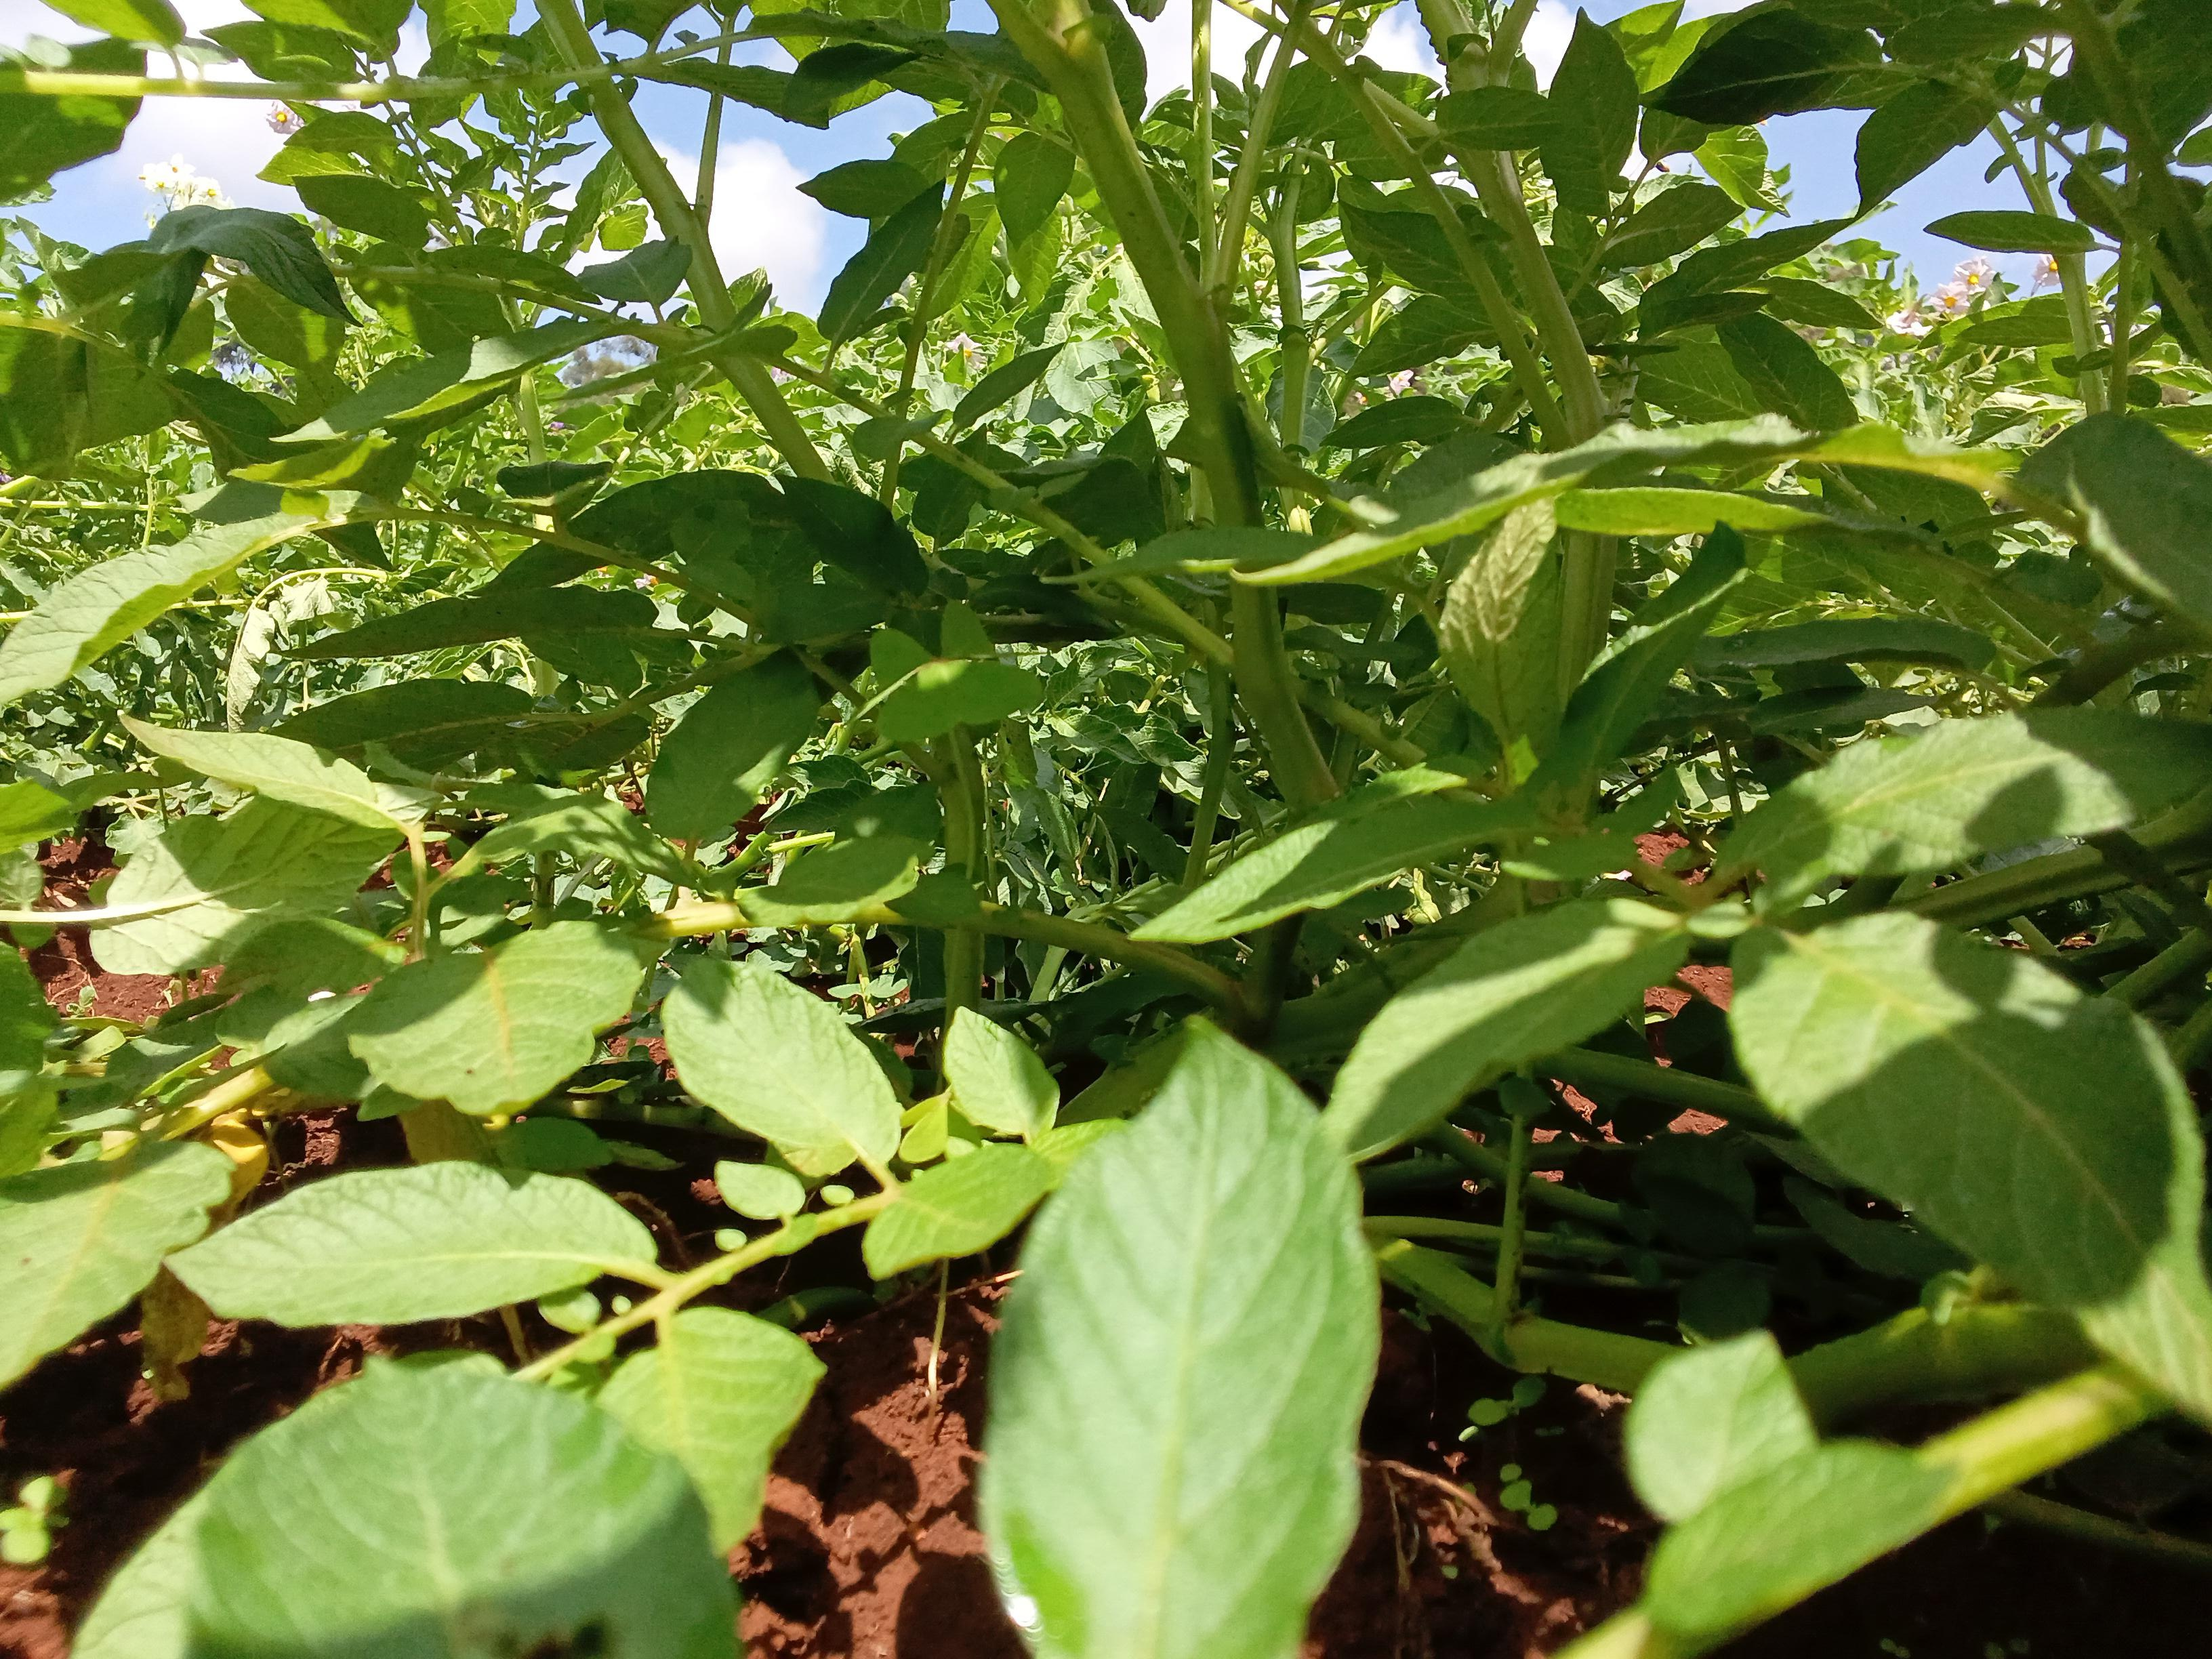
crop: potato
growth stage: flowering
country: Kenya
